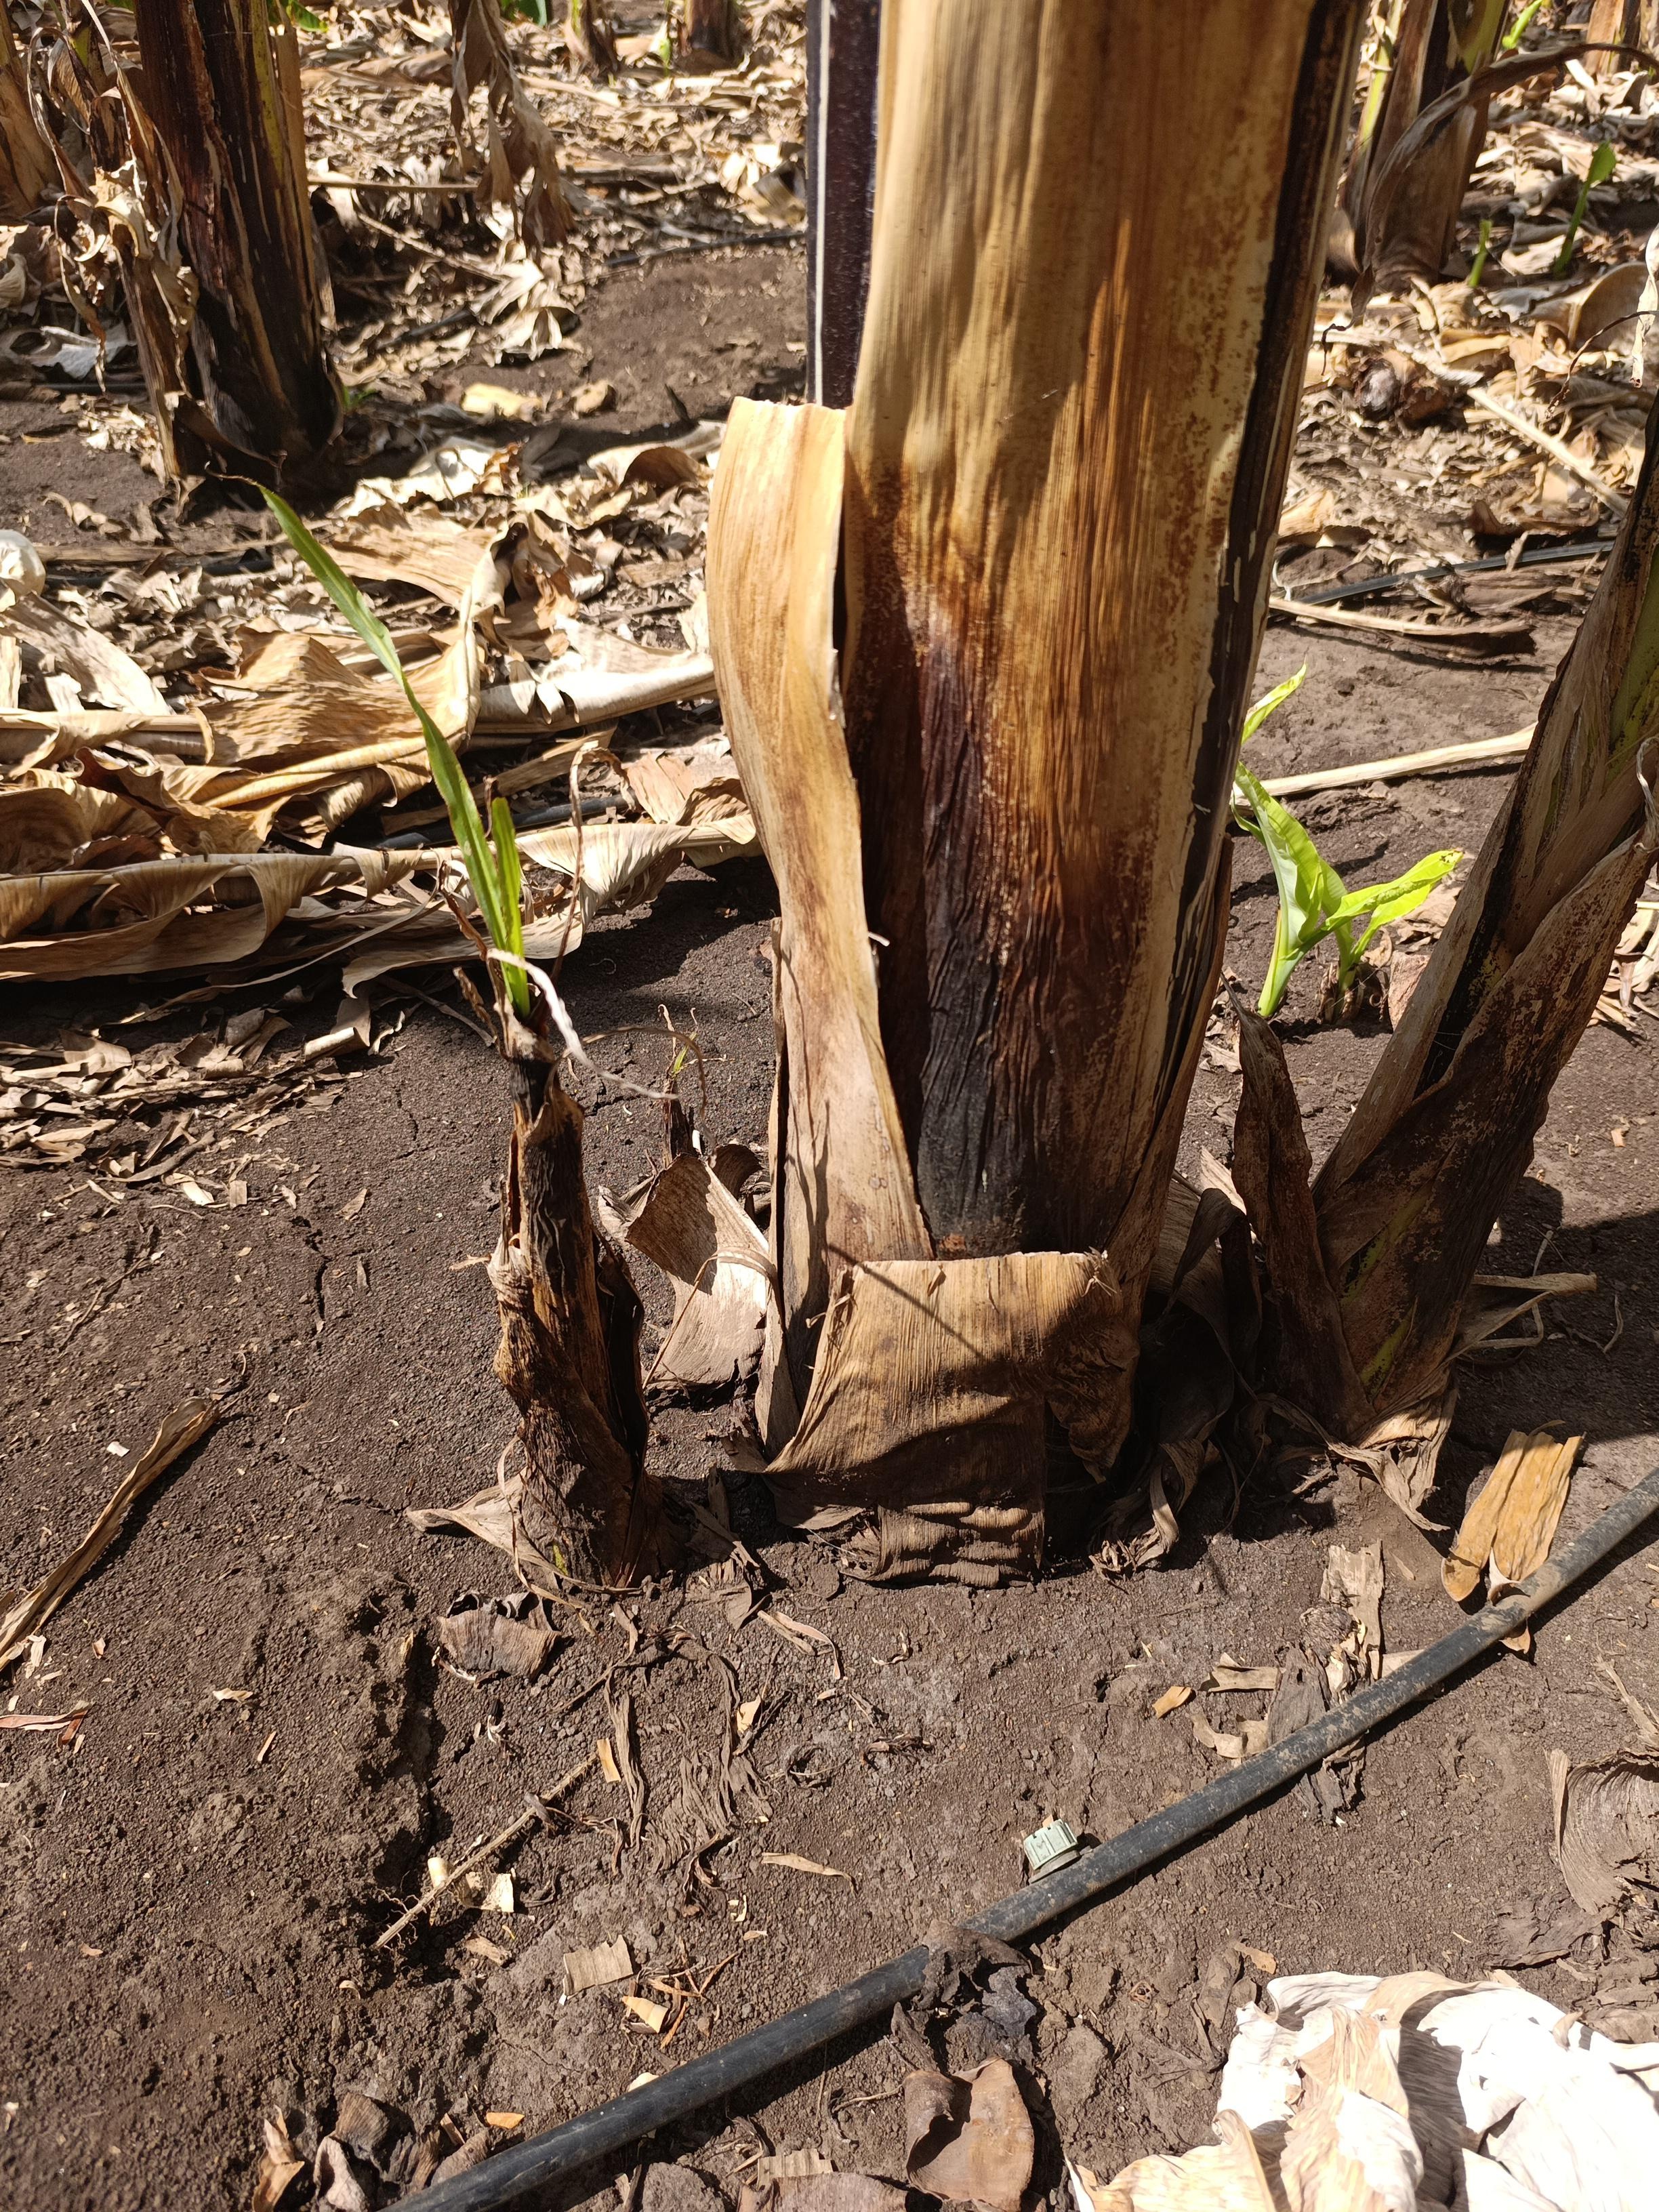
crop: banana
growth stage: emergence sucker
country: Tanzania
